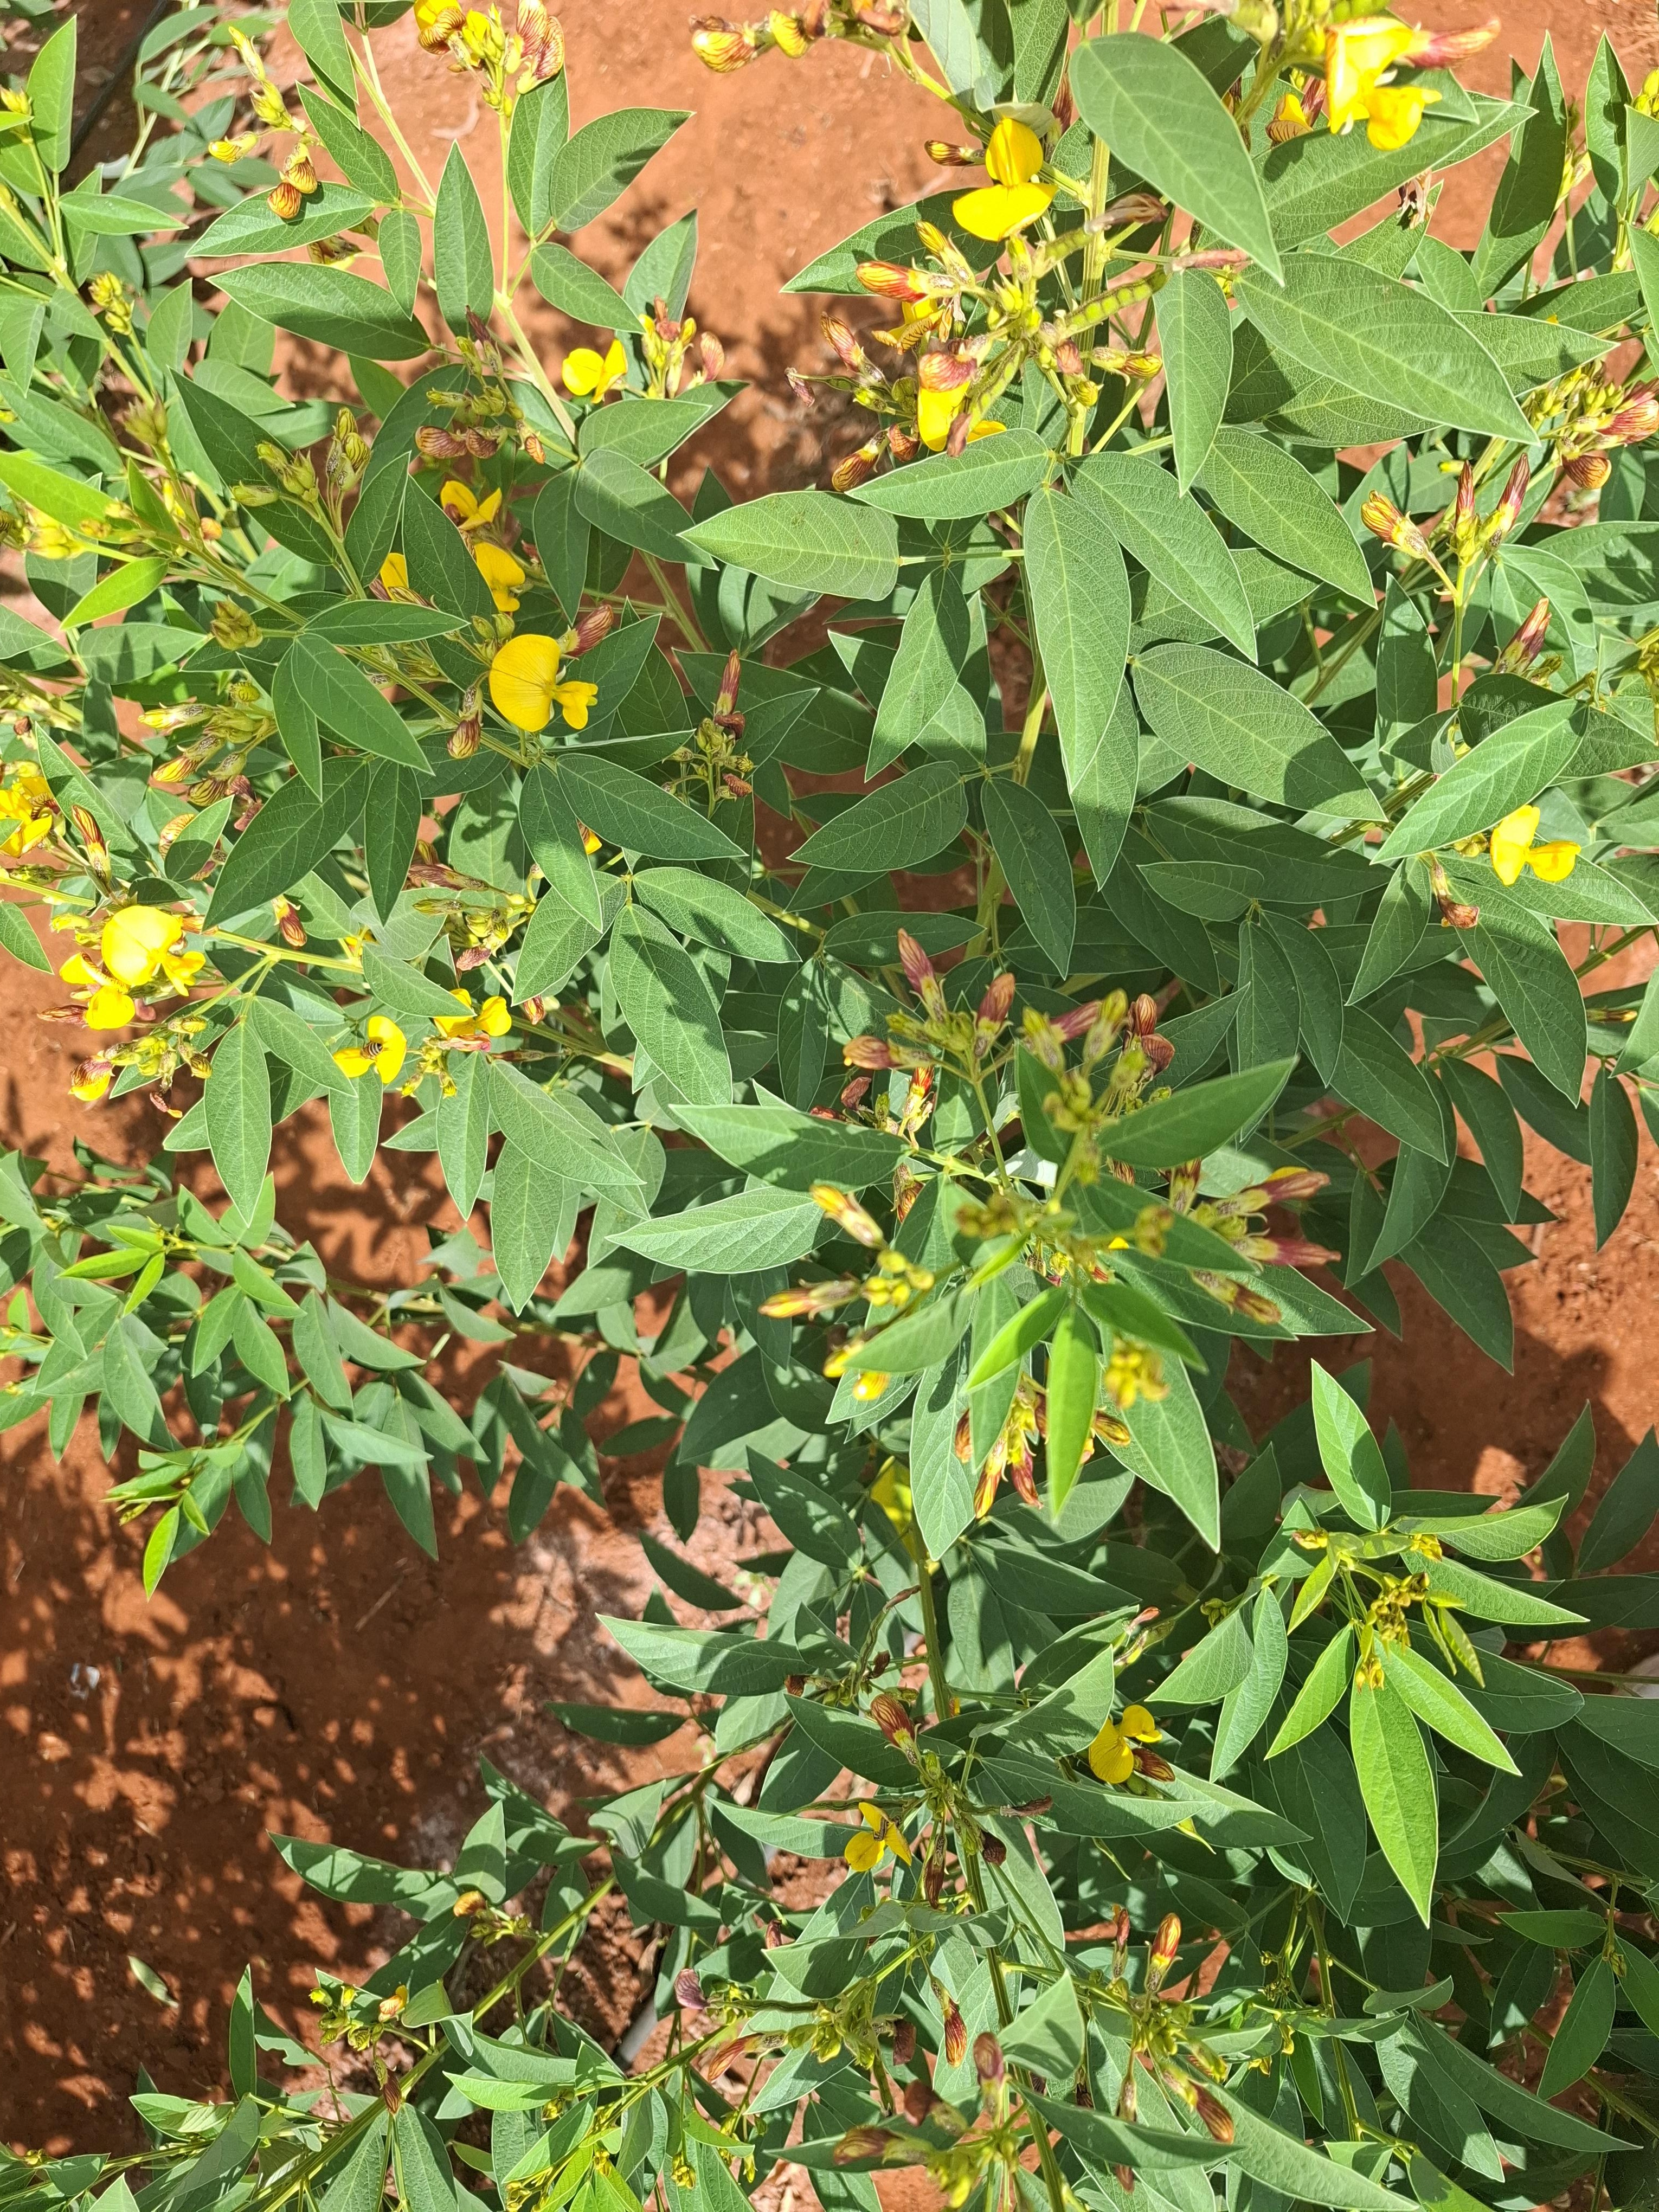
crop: pigeonpea
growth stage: development pod
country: Kenya
